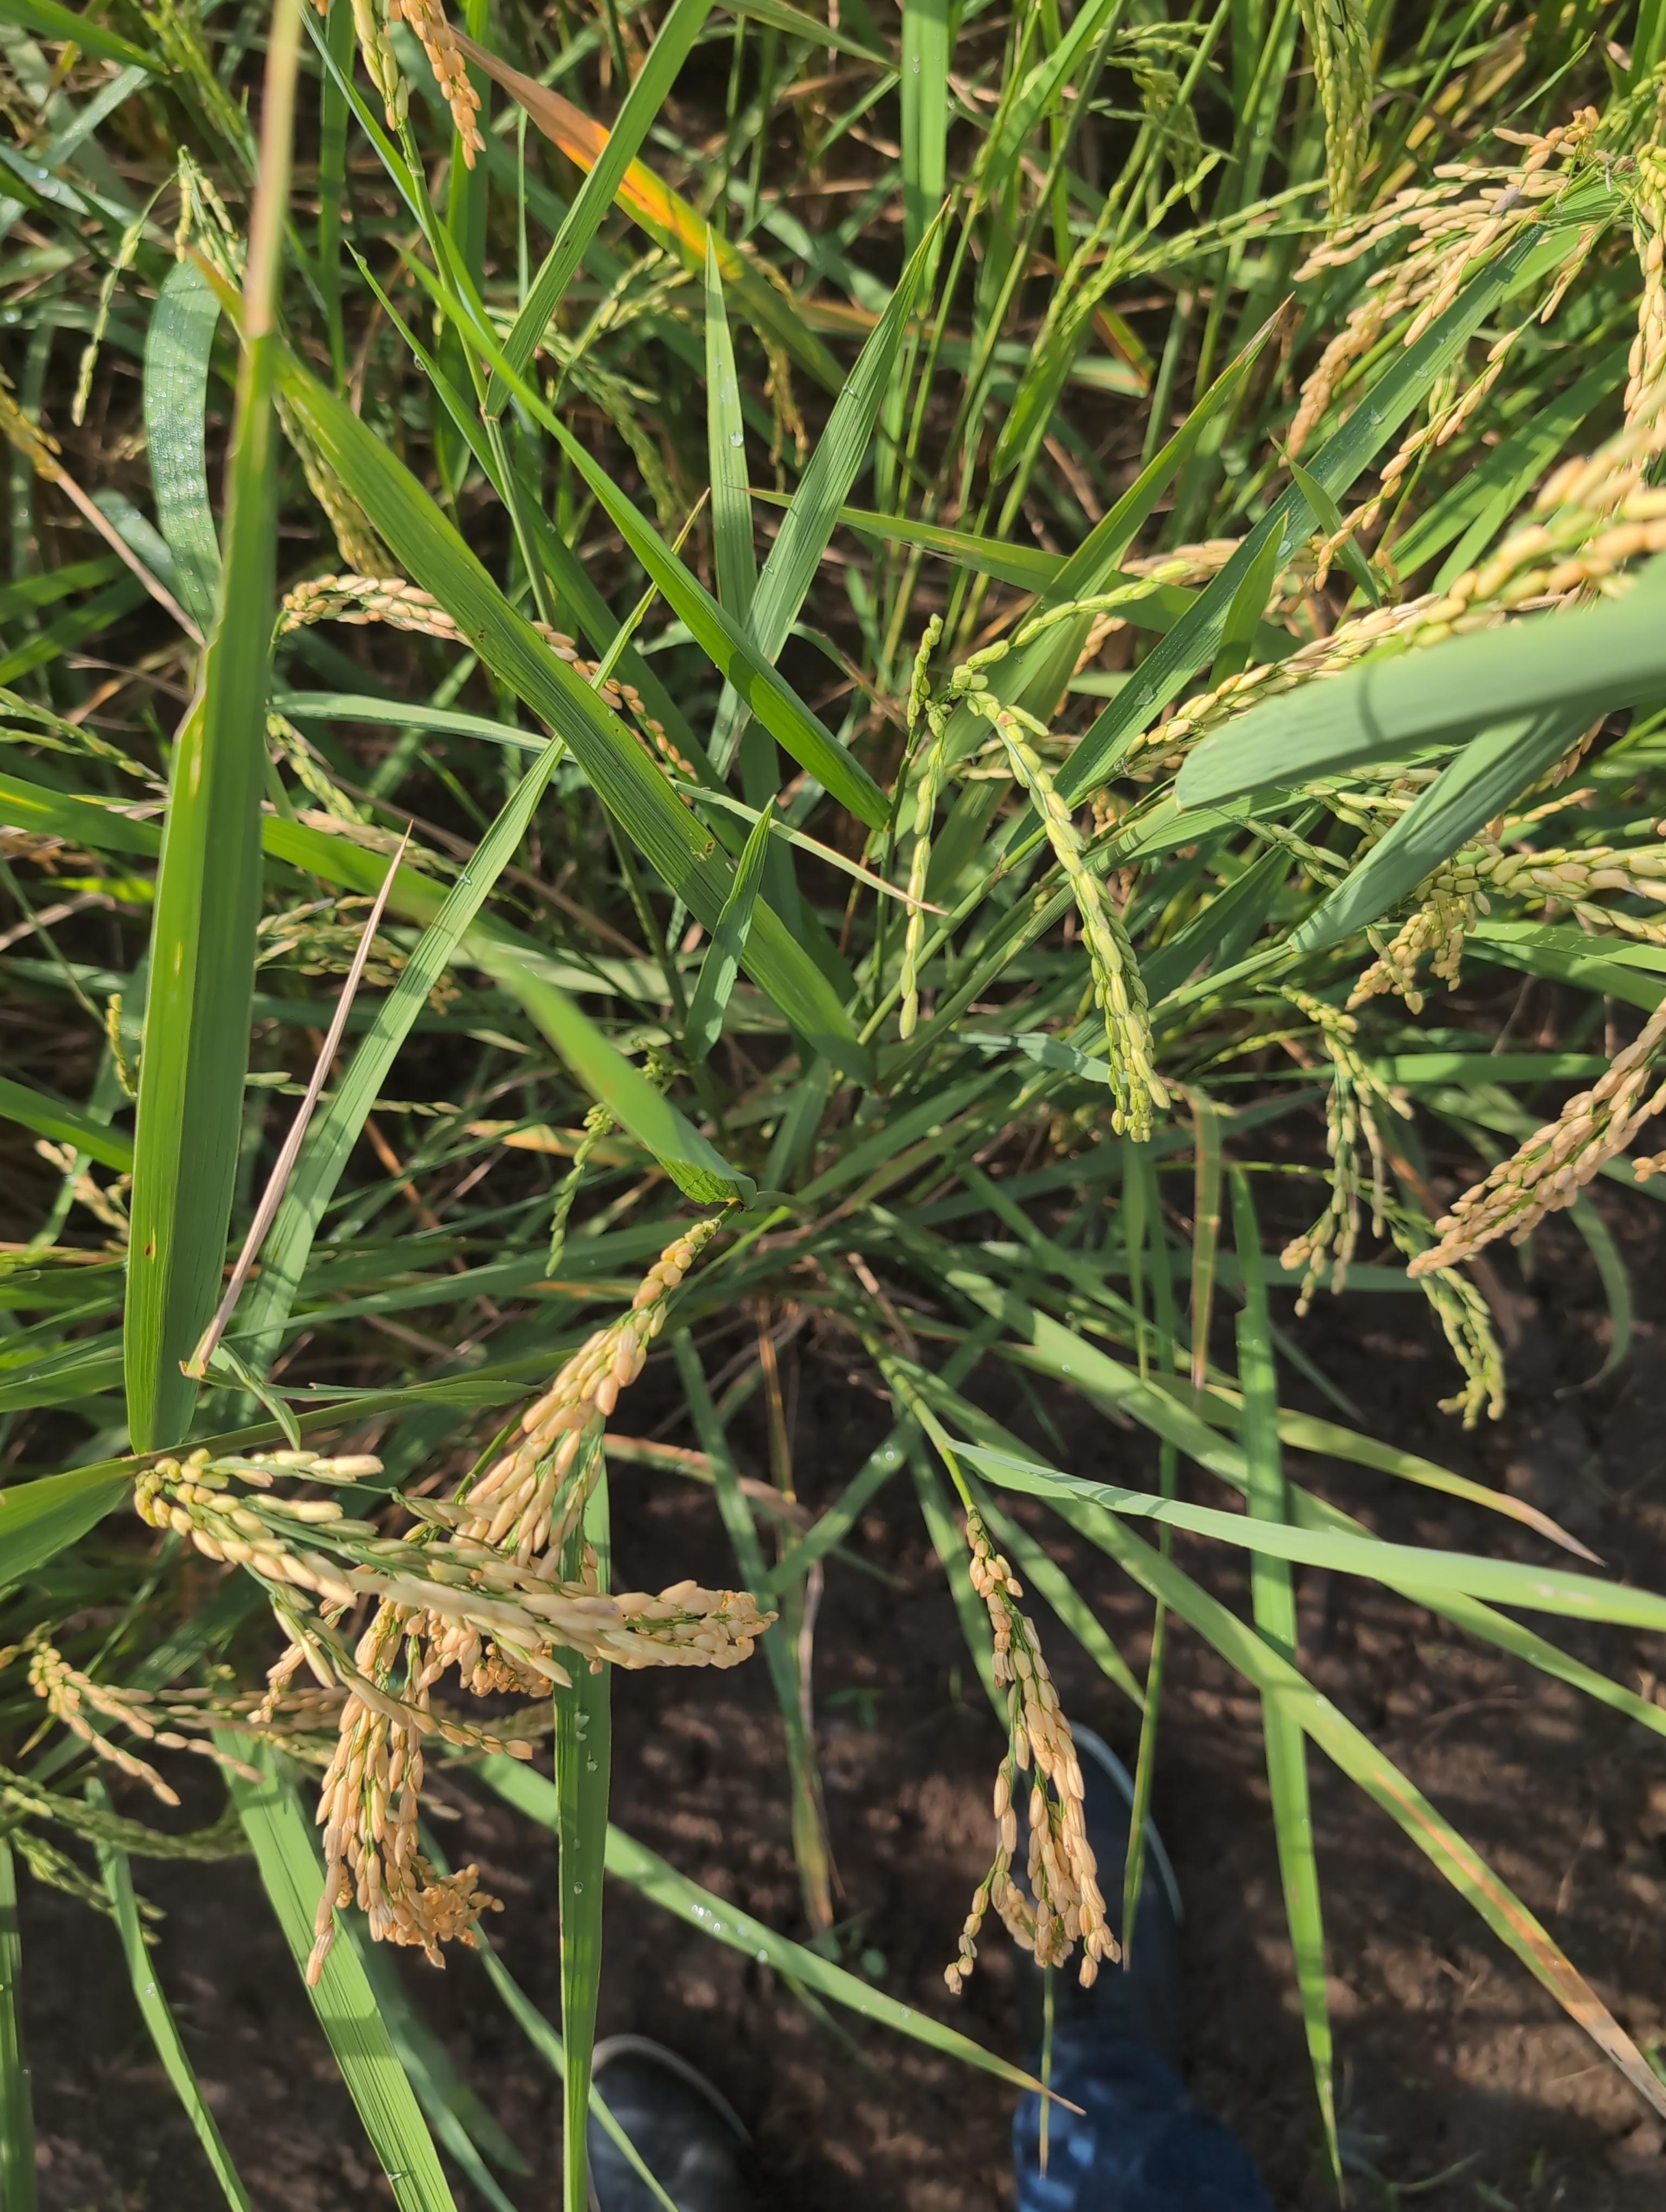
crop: rice
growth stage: ripening
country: Côte d'Ivoire
